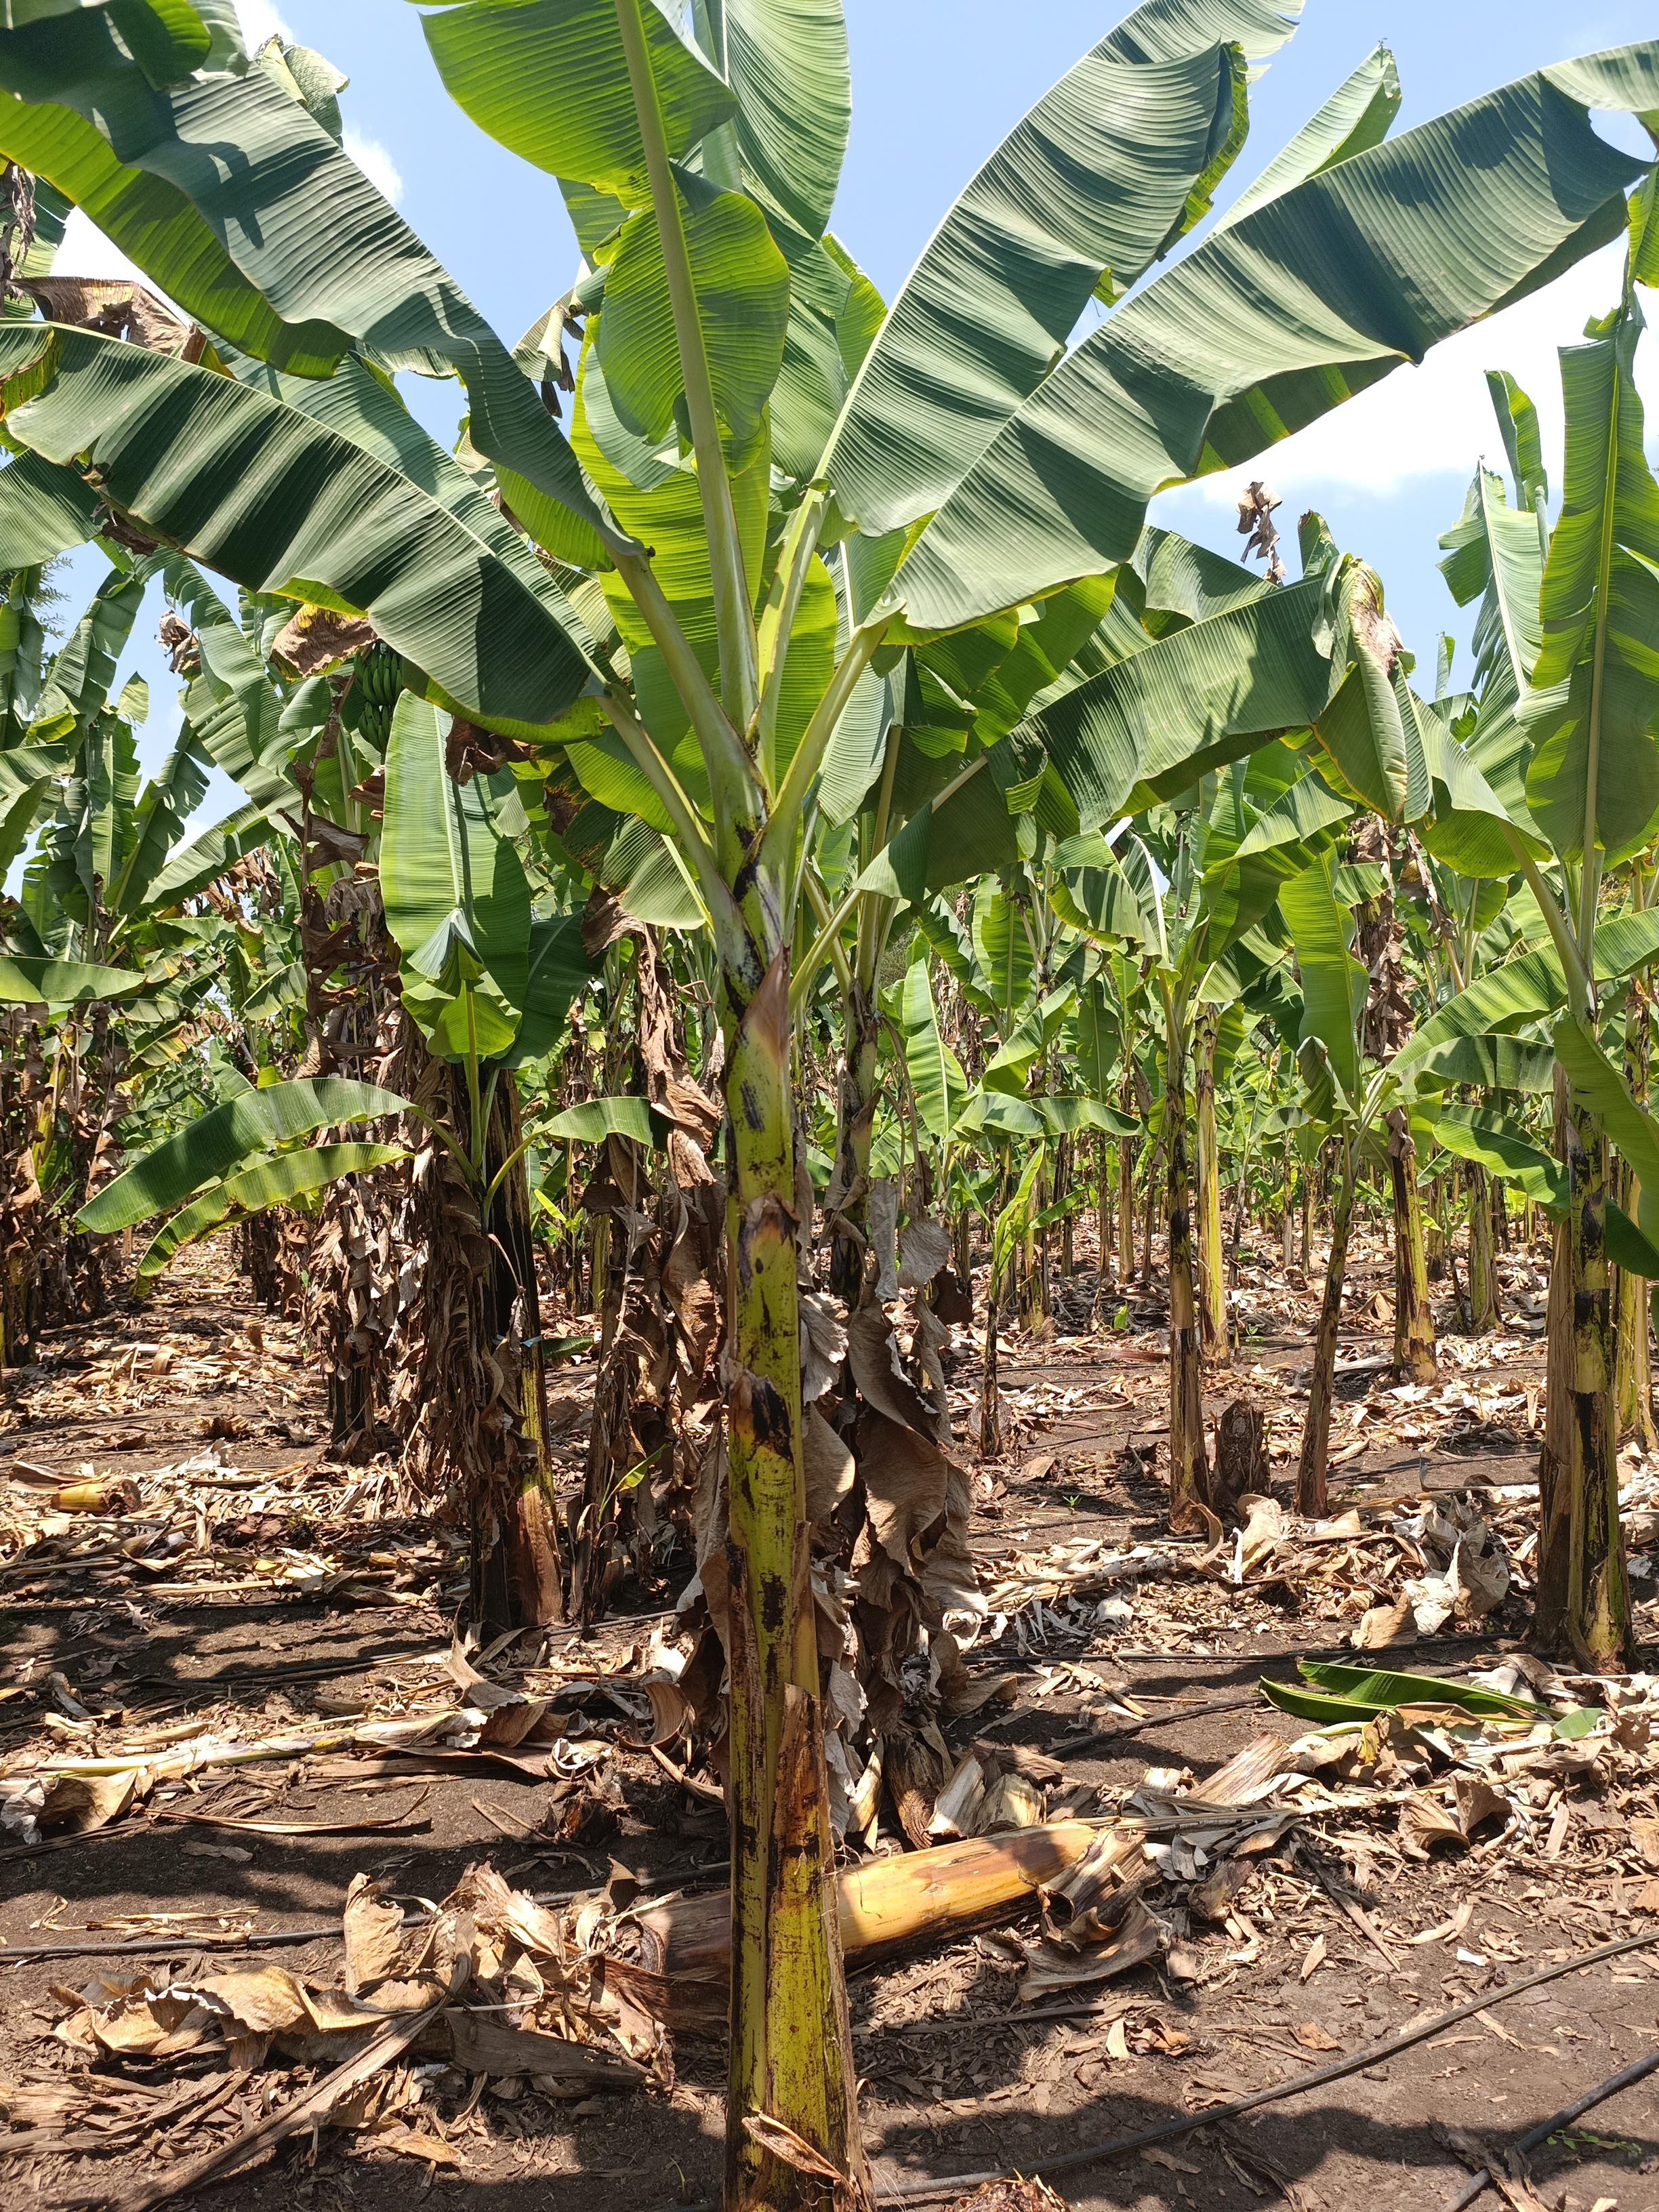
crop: banana
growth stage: vegetative
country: Tanzania
